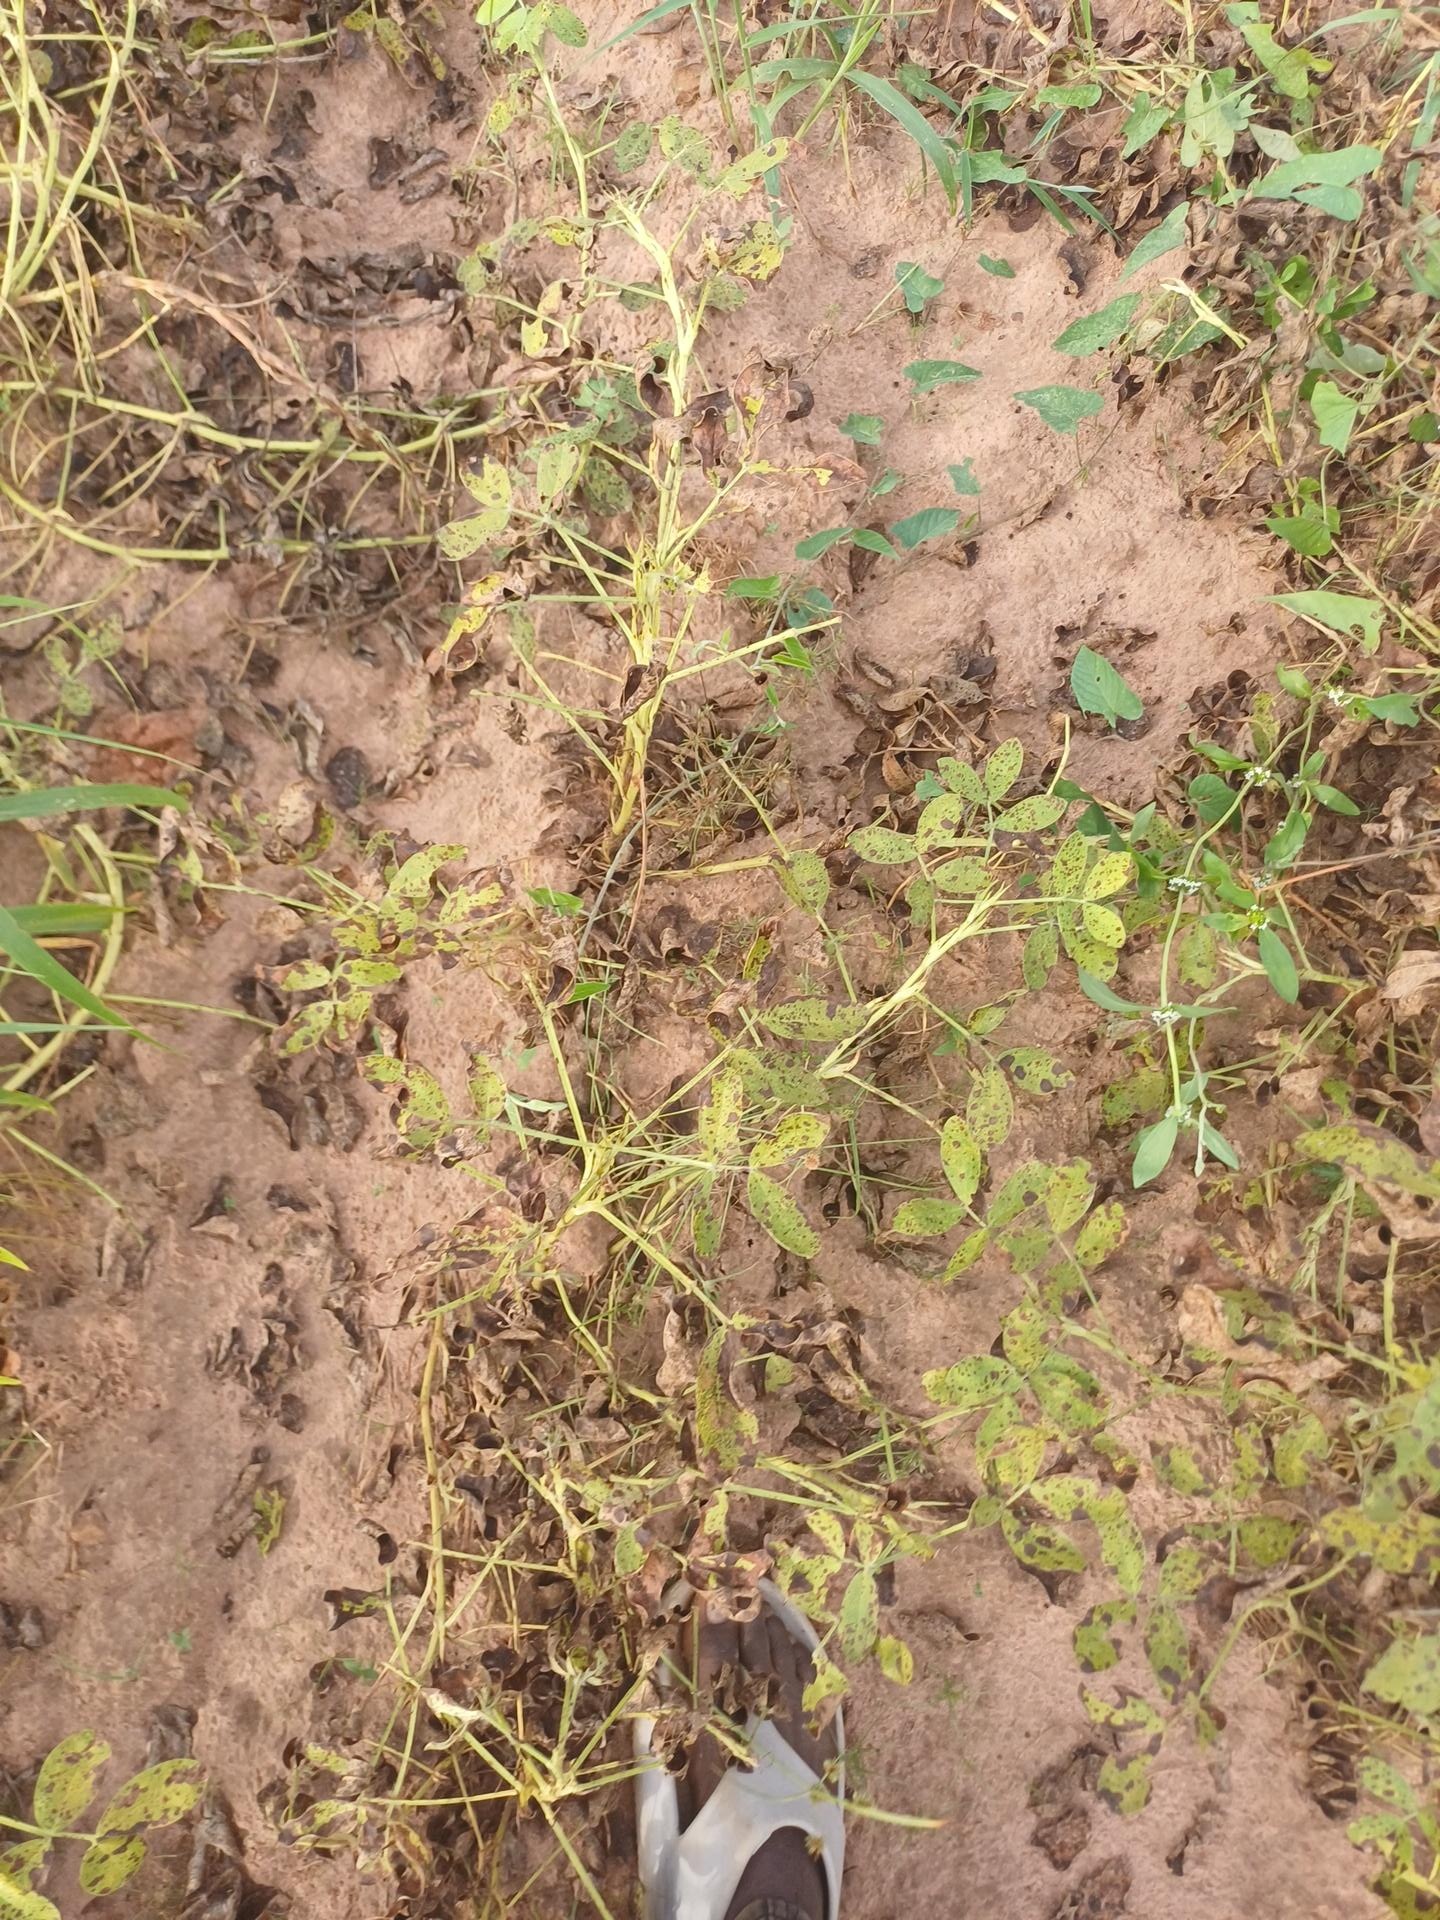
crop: groundnut
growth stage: flowering
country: Senegal
